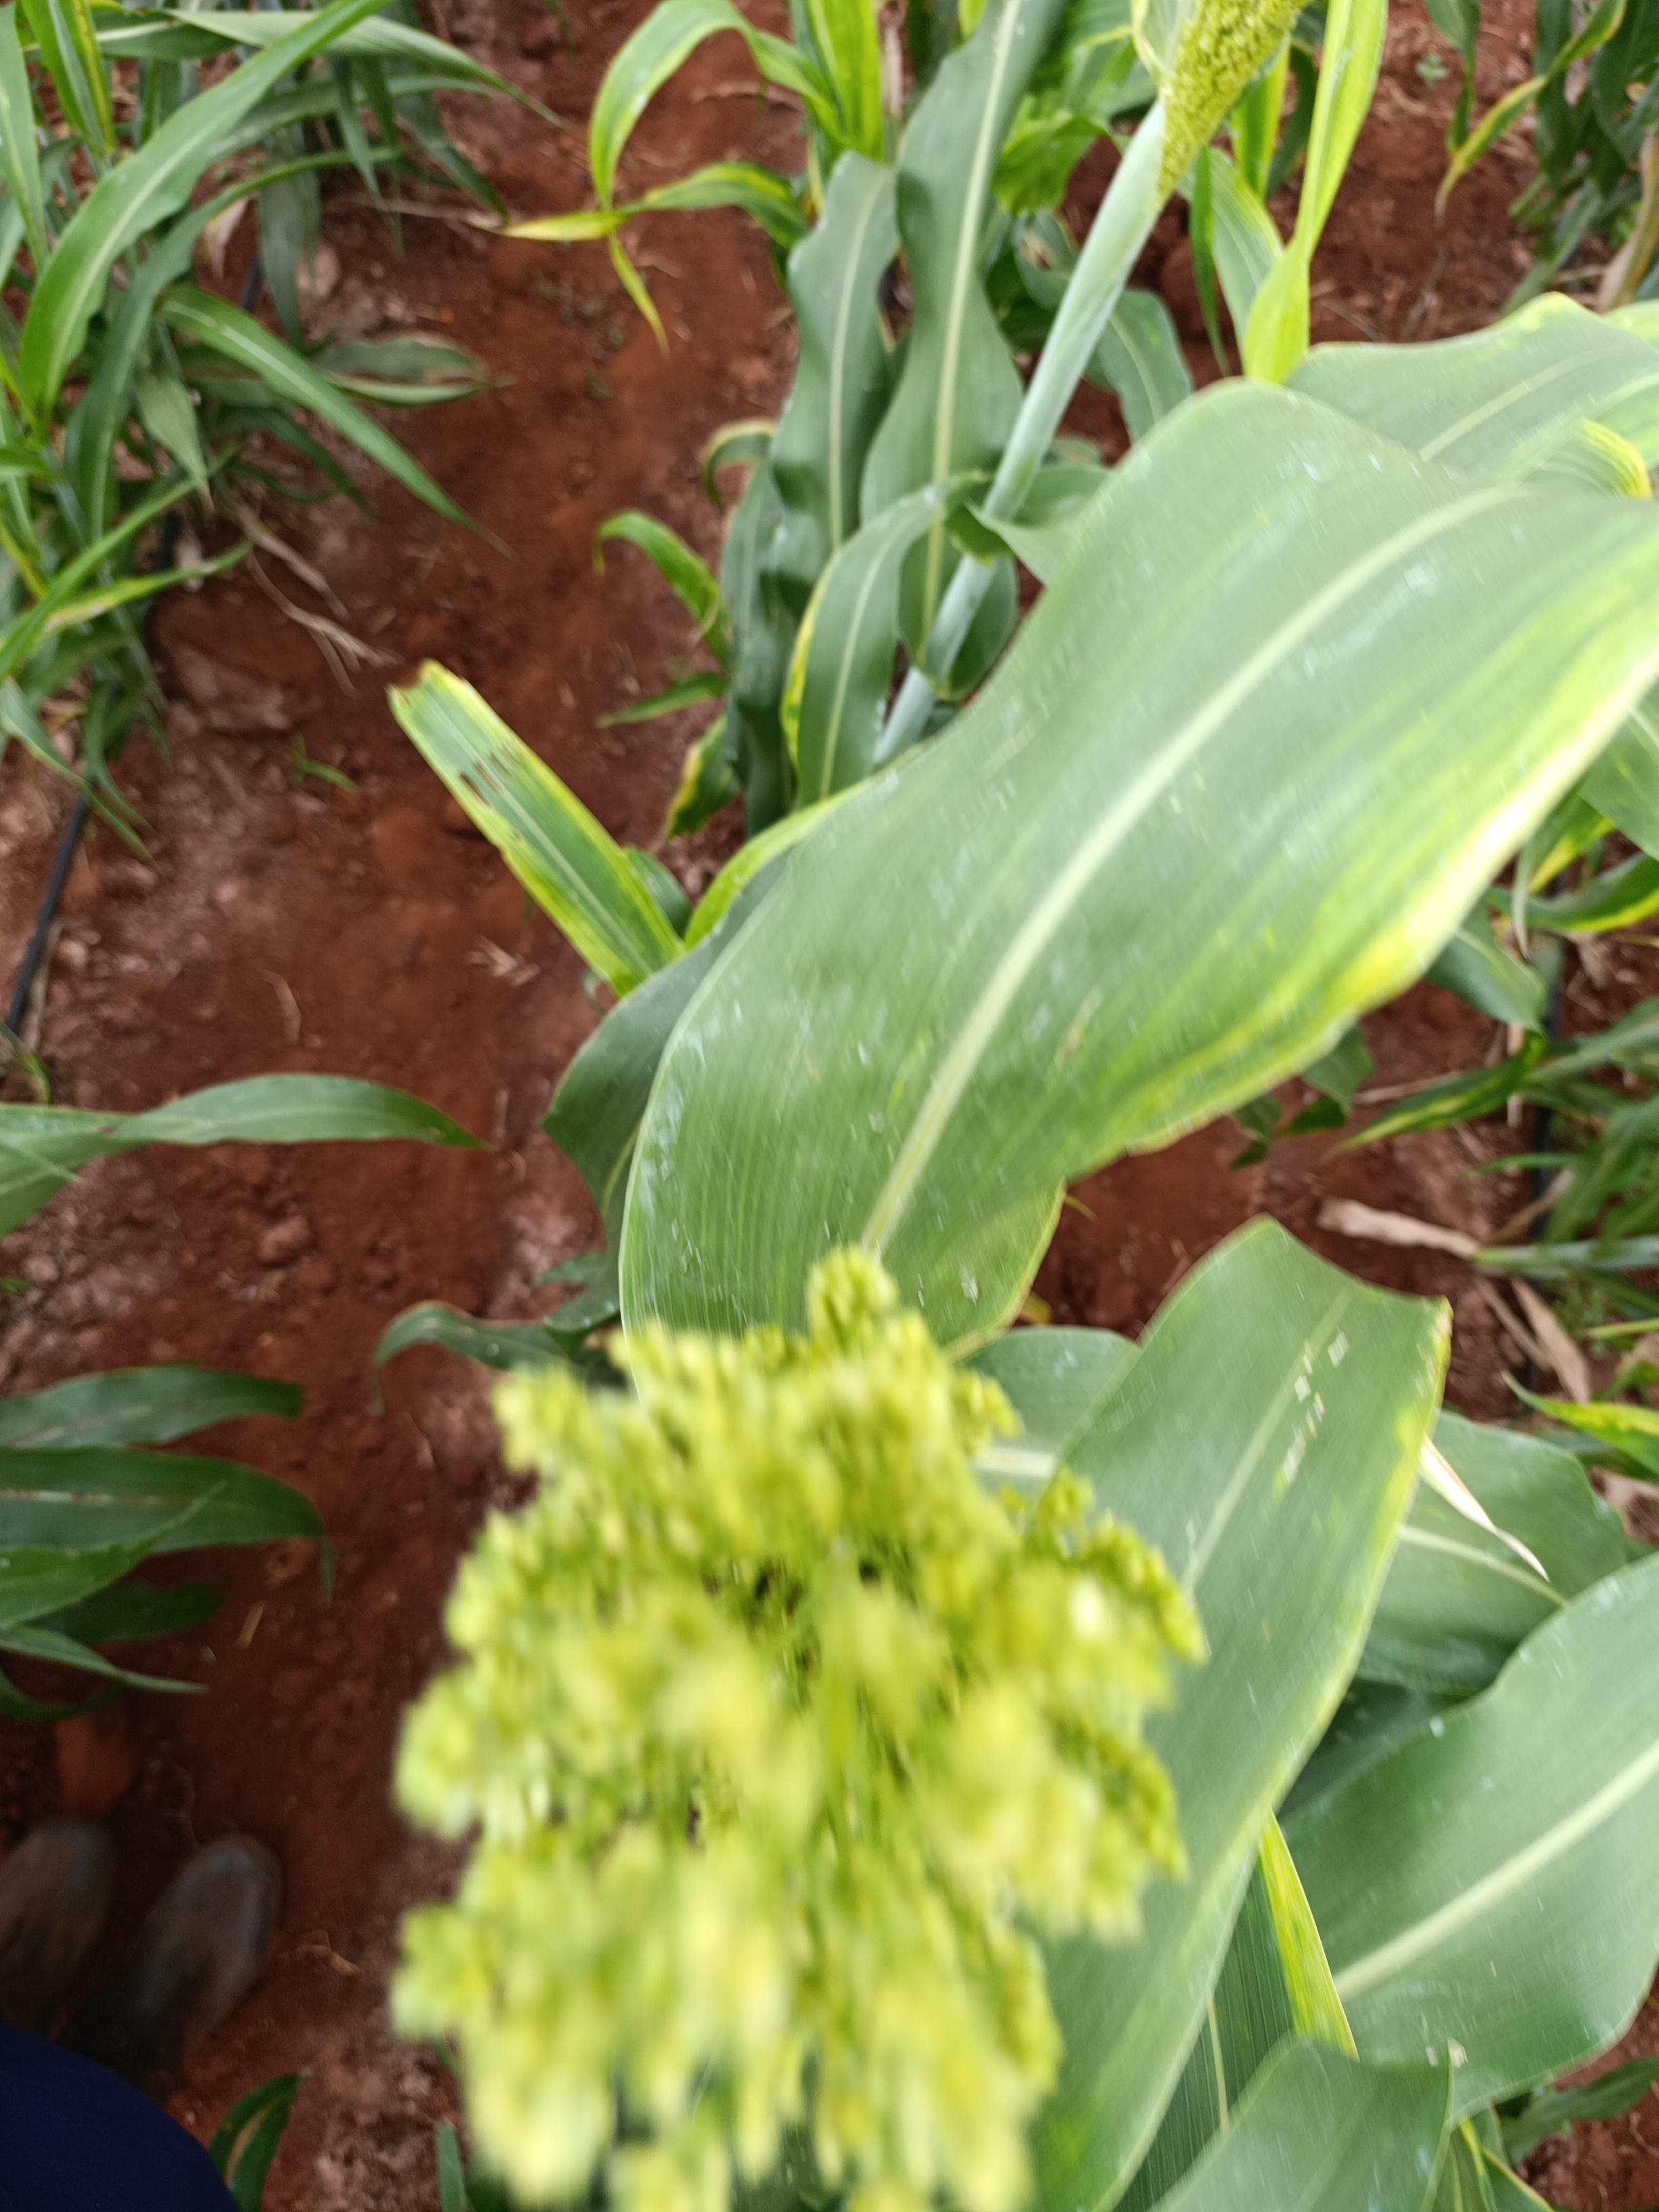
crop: sorghum
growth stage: heading tuber
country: Kenya
